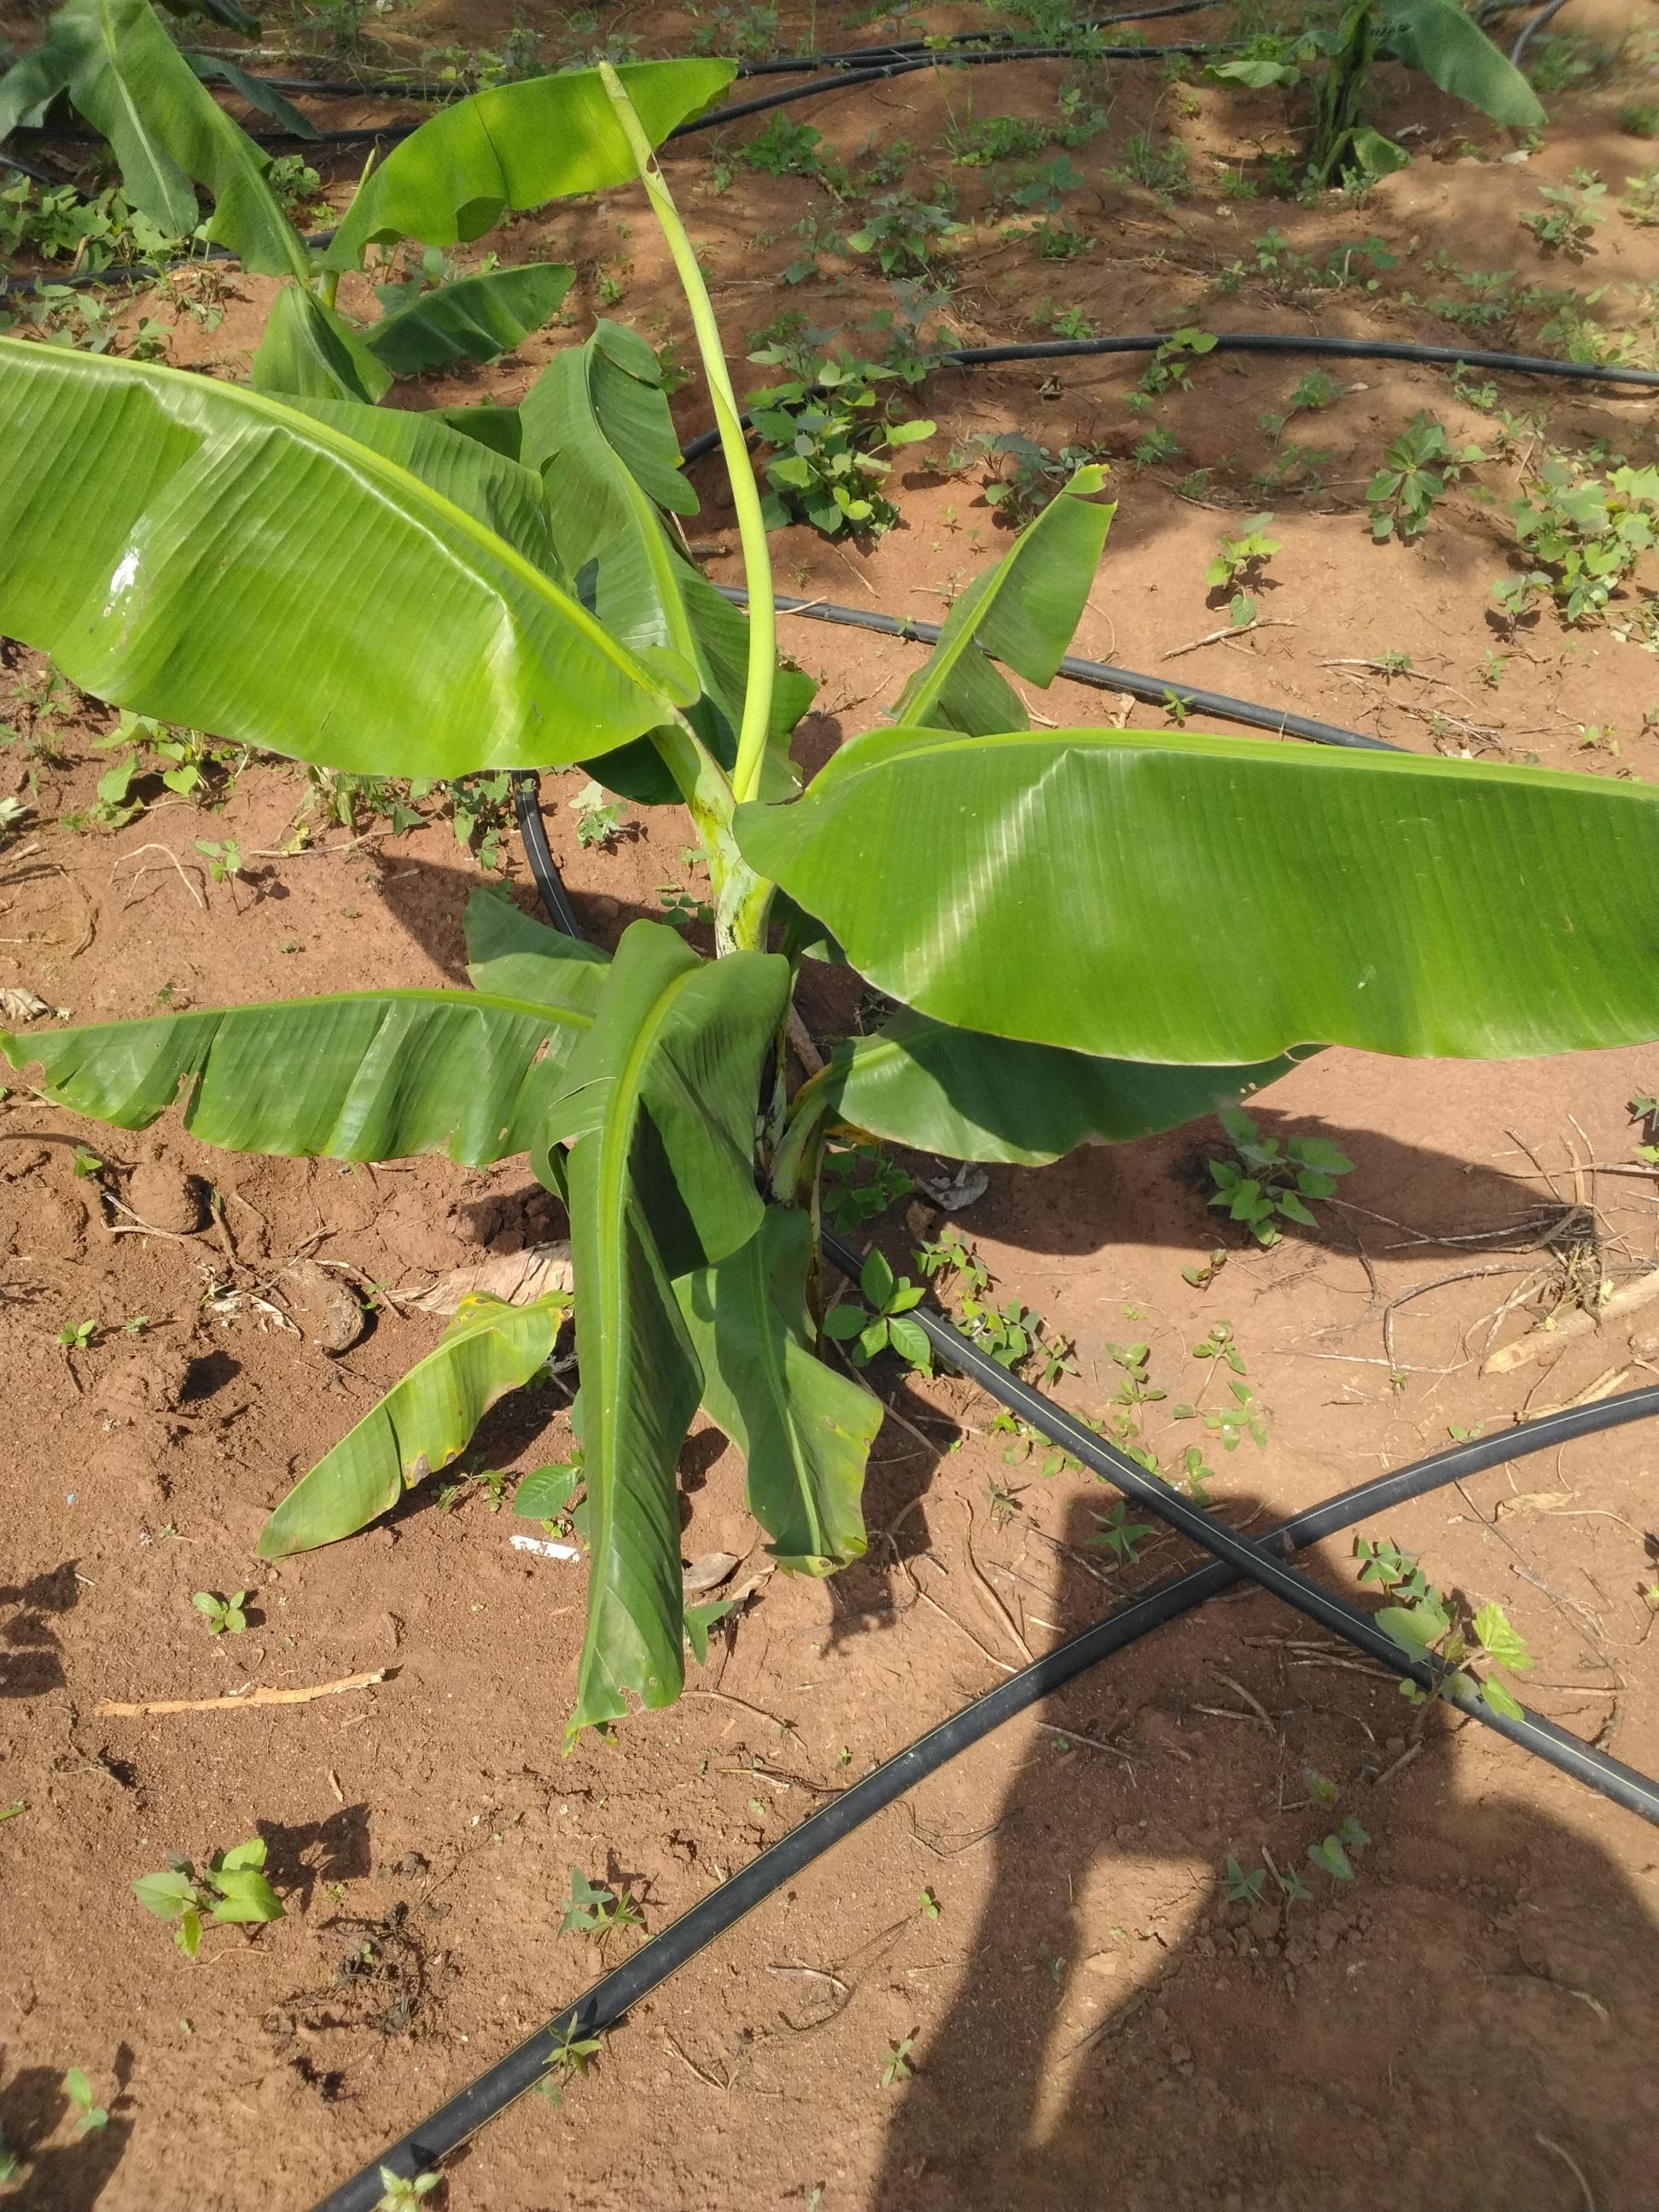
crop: banana
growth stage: vegetative
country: Uganda
